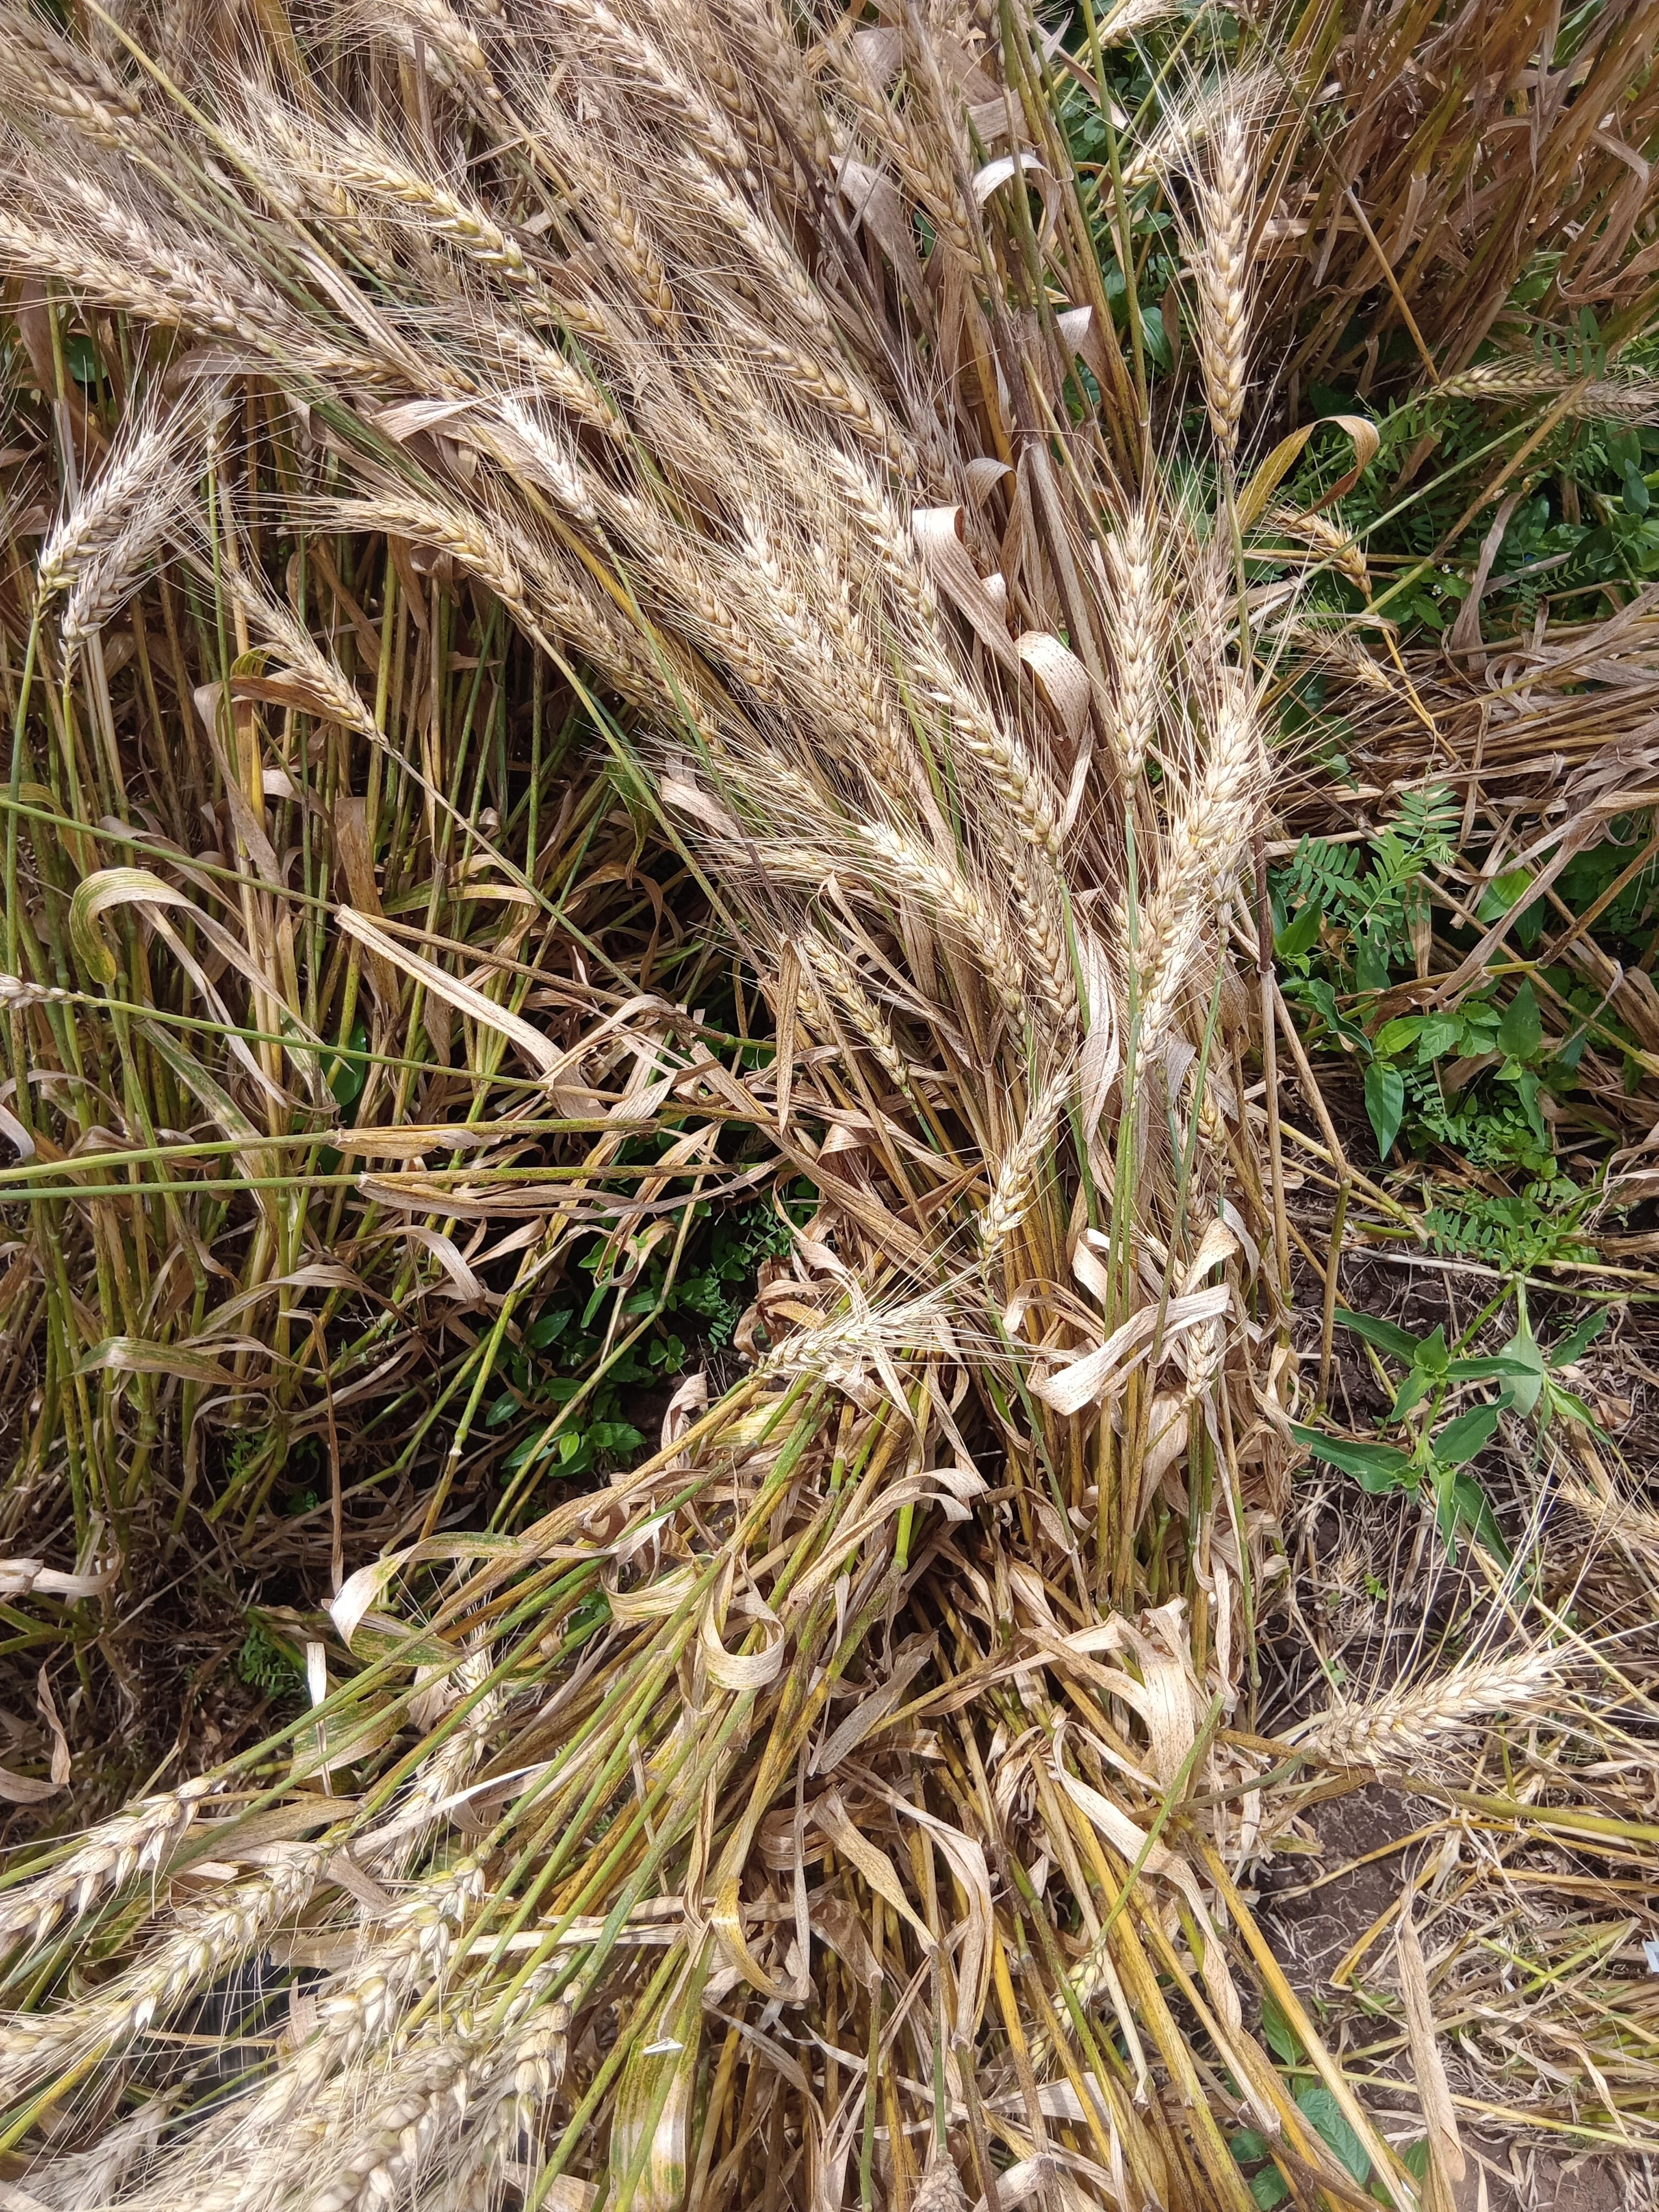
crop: wheat
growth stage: maturity
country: Kenya
